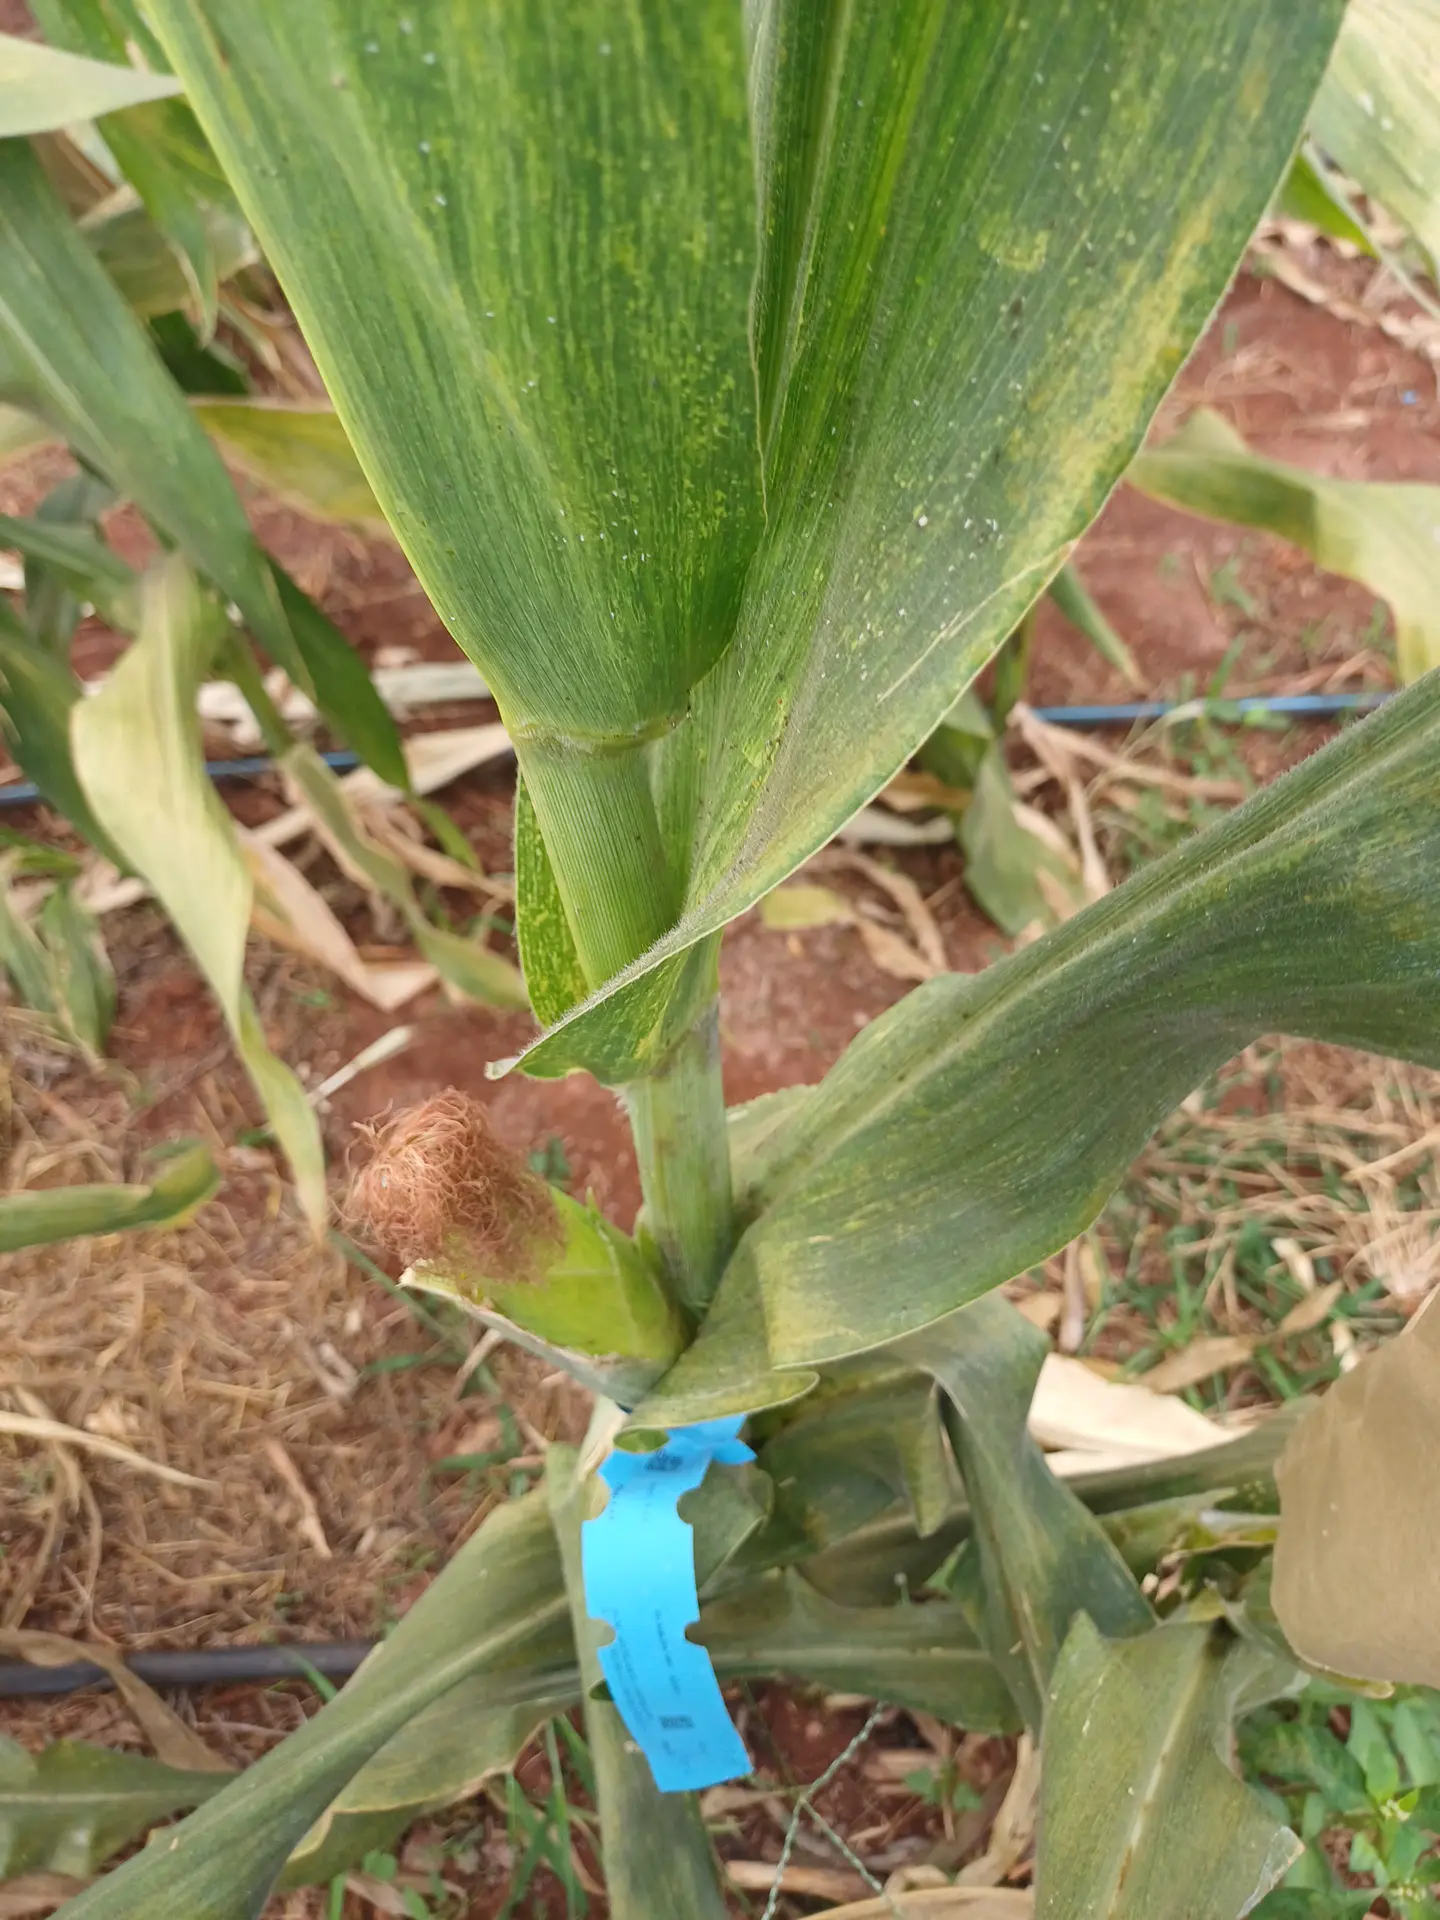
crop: maize
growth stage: flowering
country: Kenya
